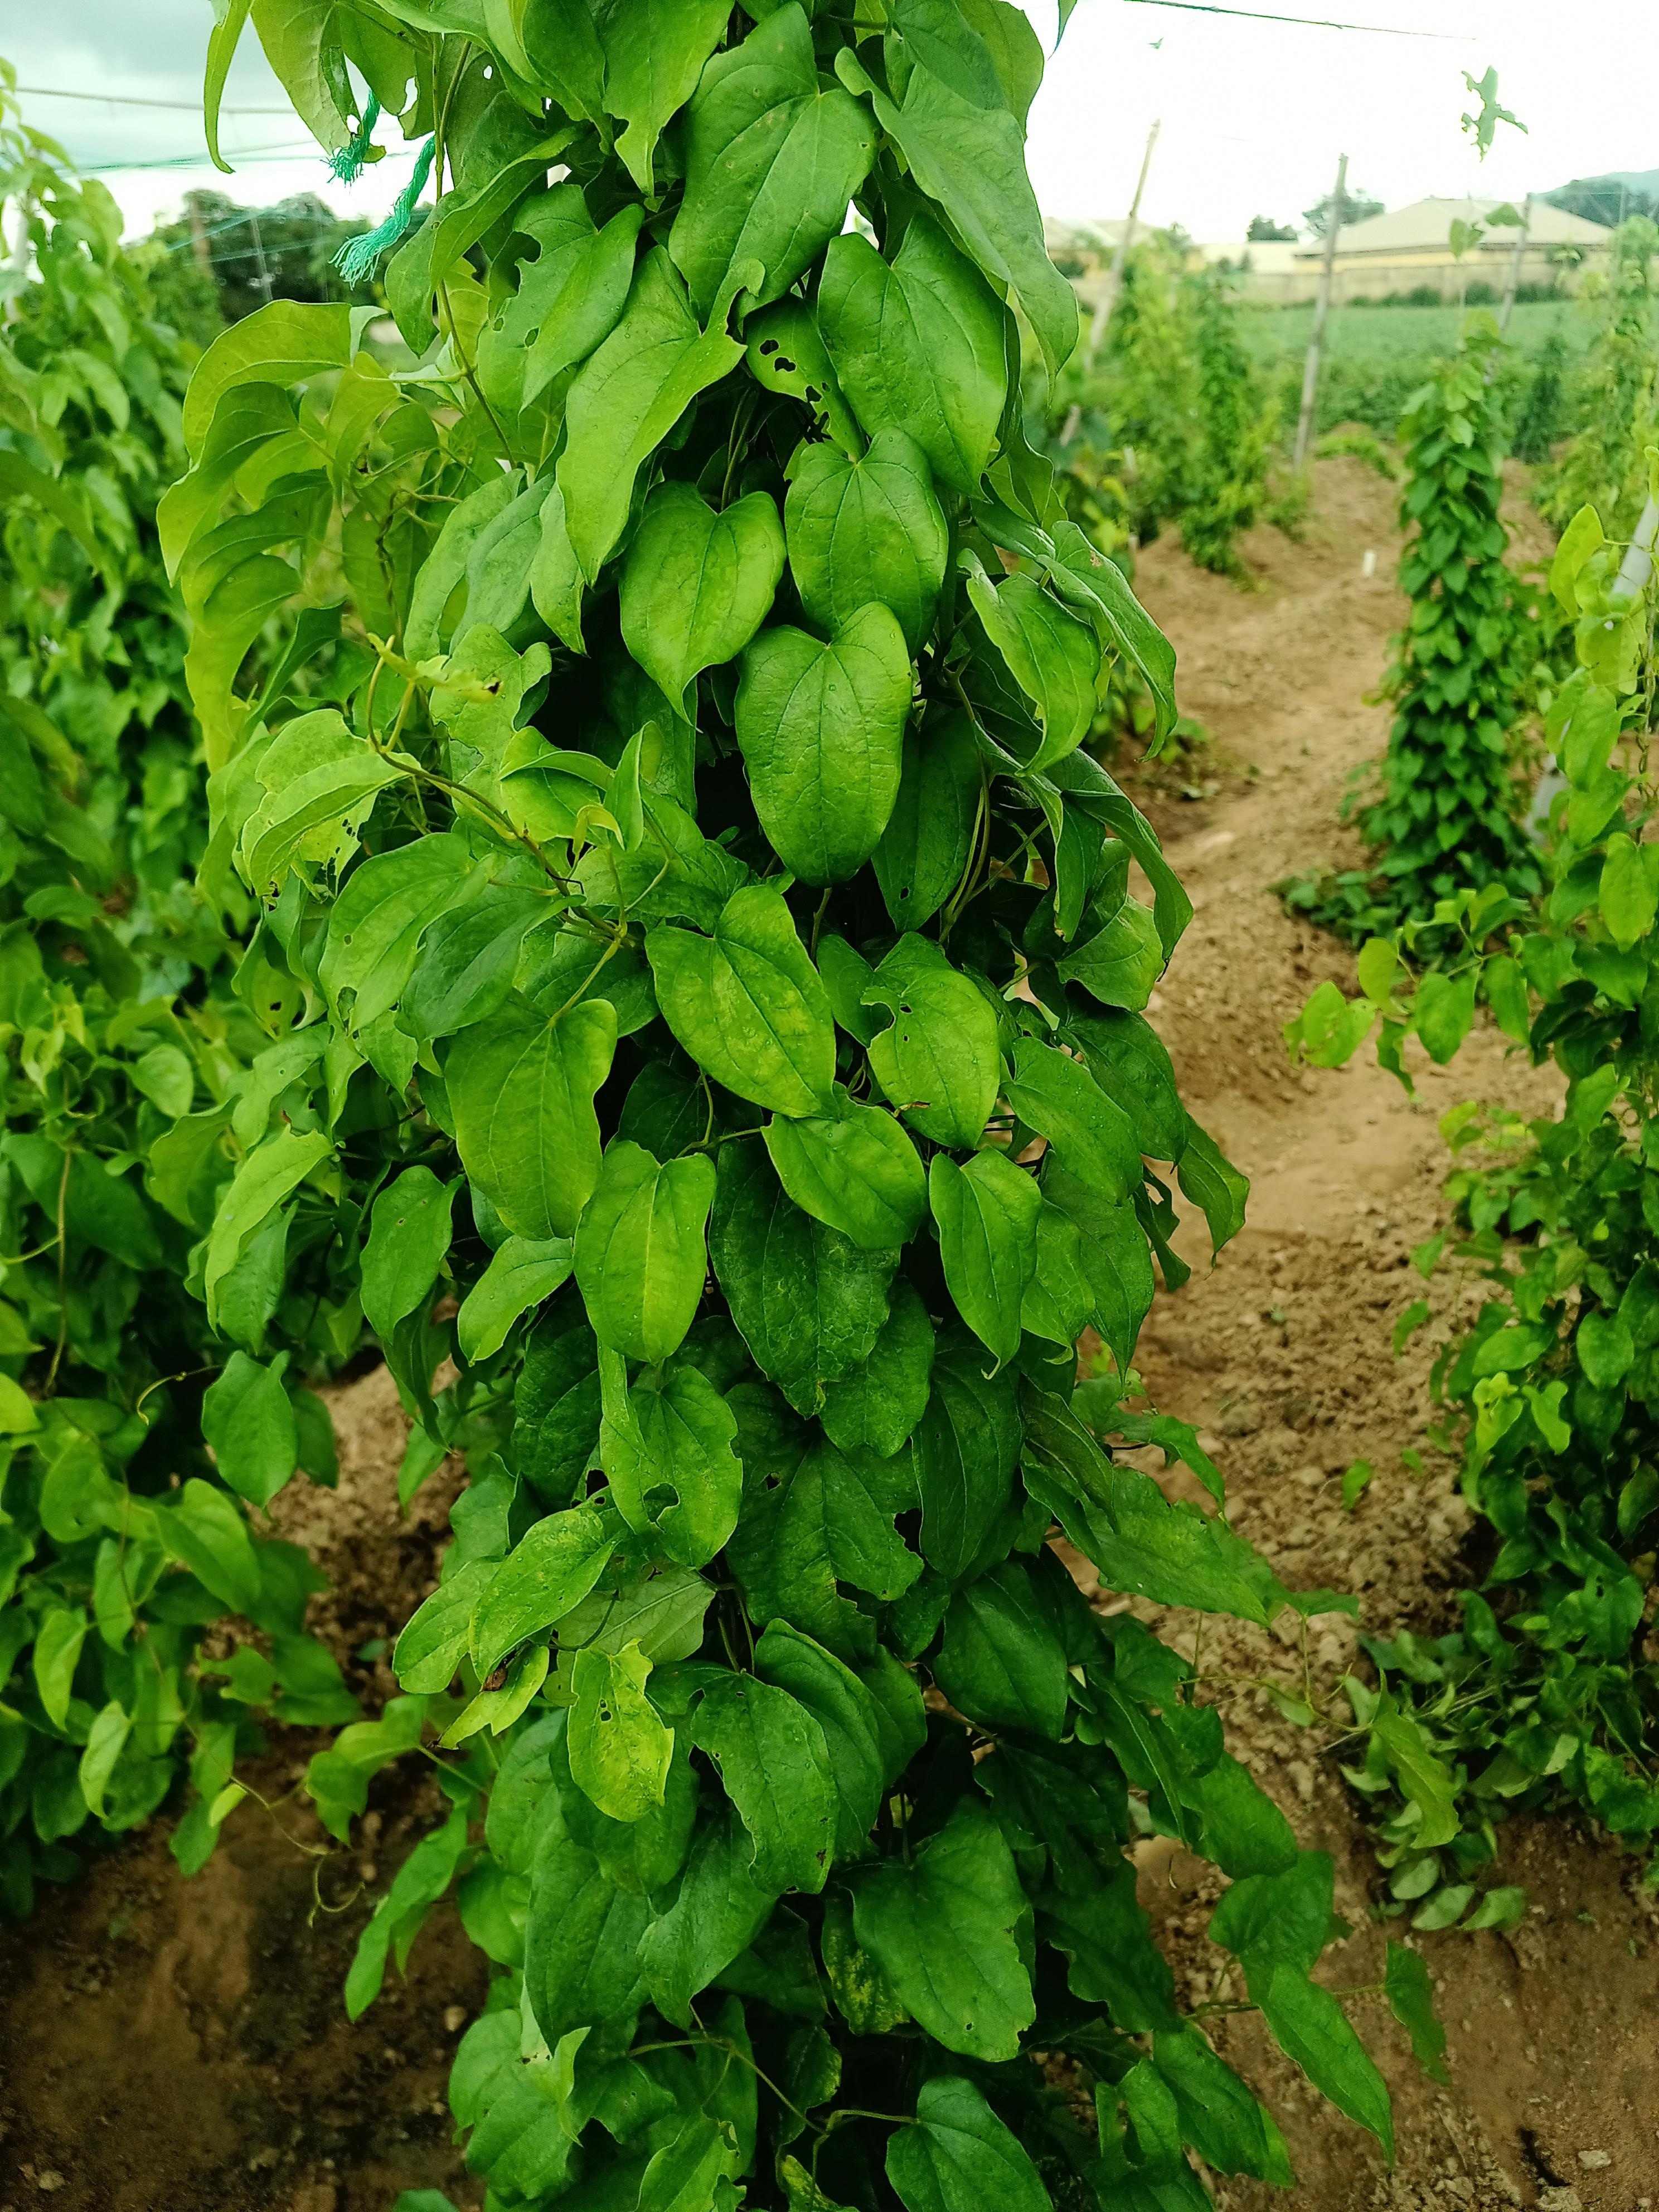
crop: yam
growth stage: vegetative
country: Nigeria
